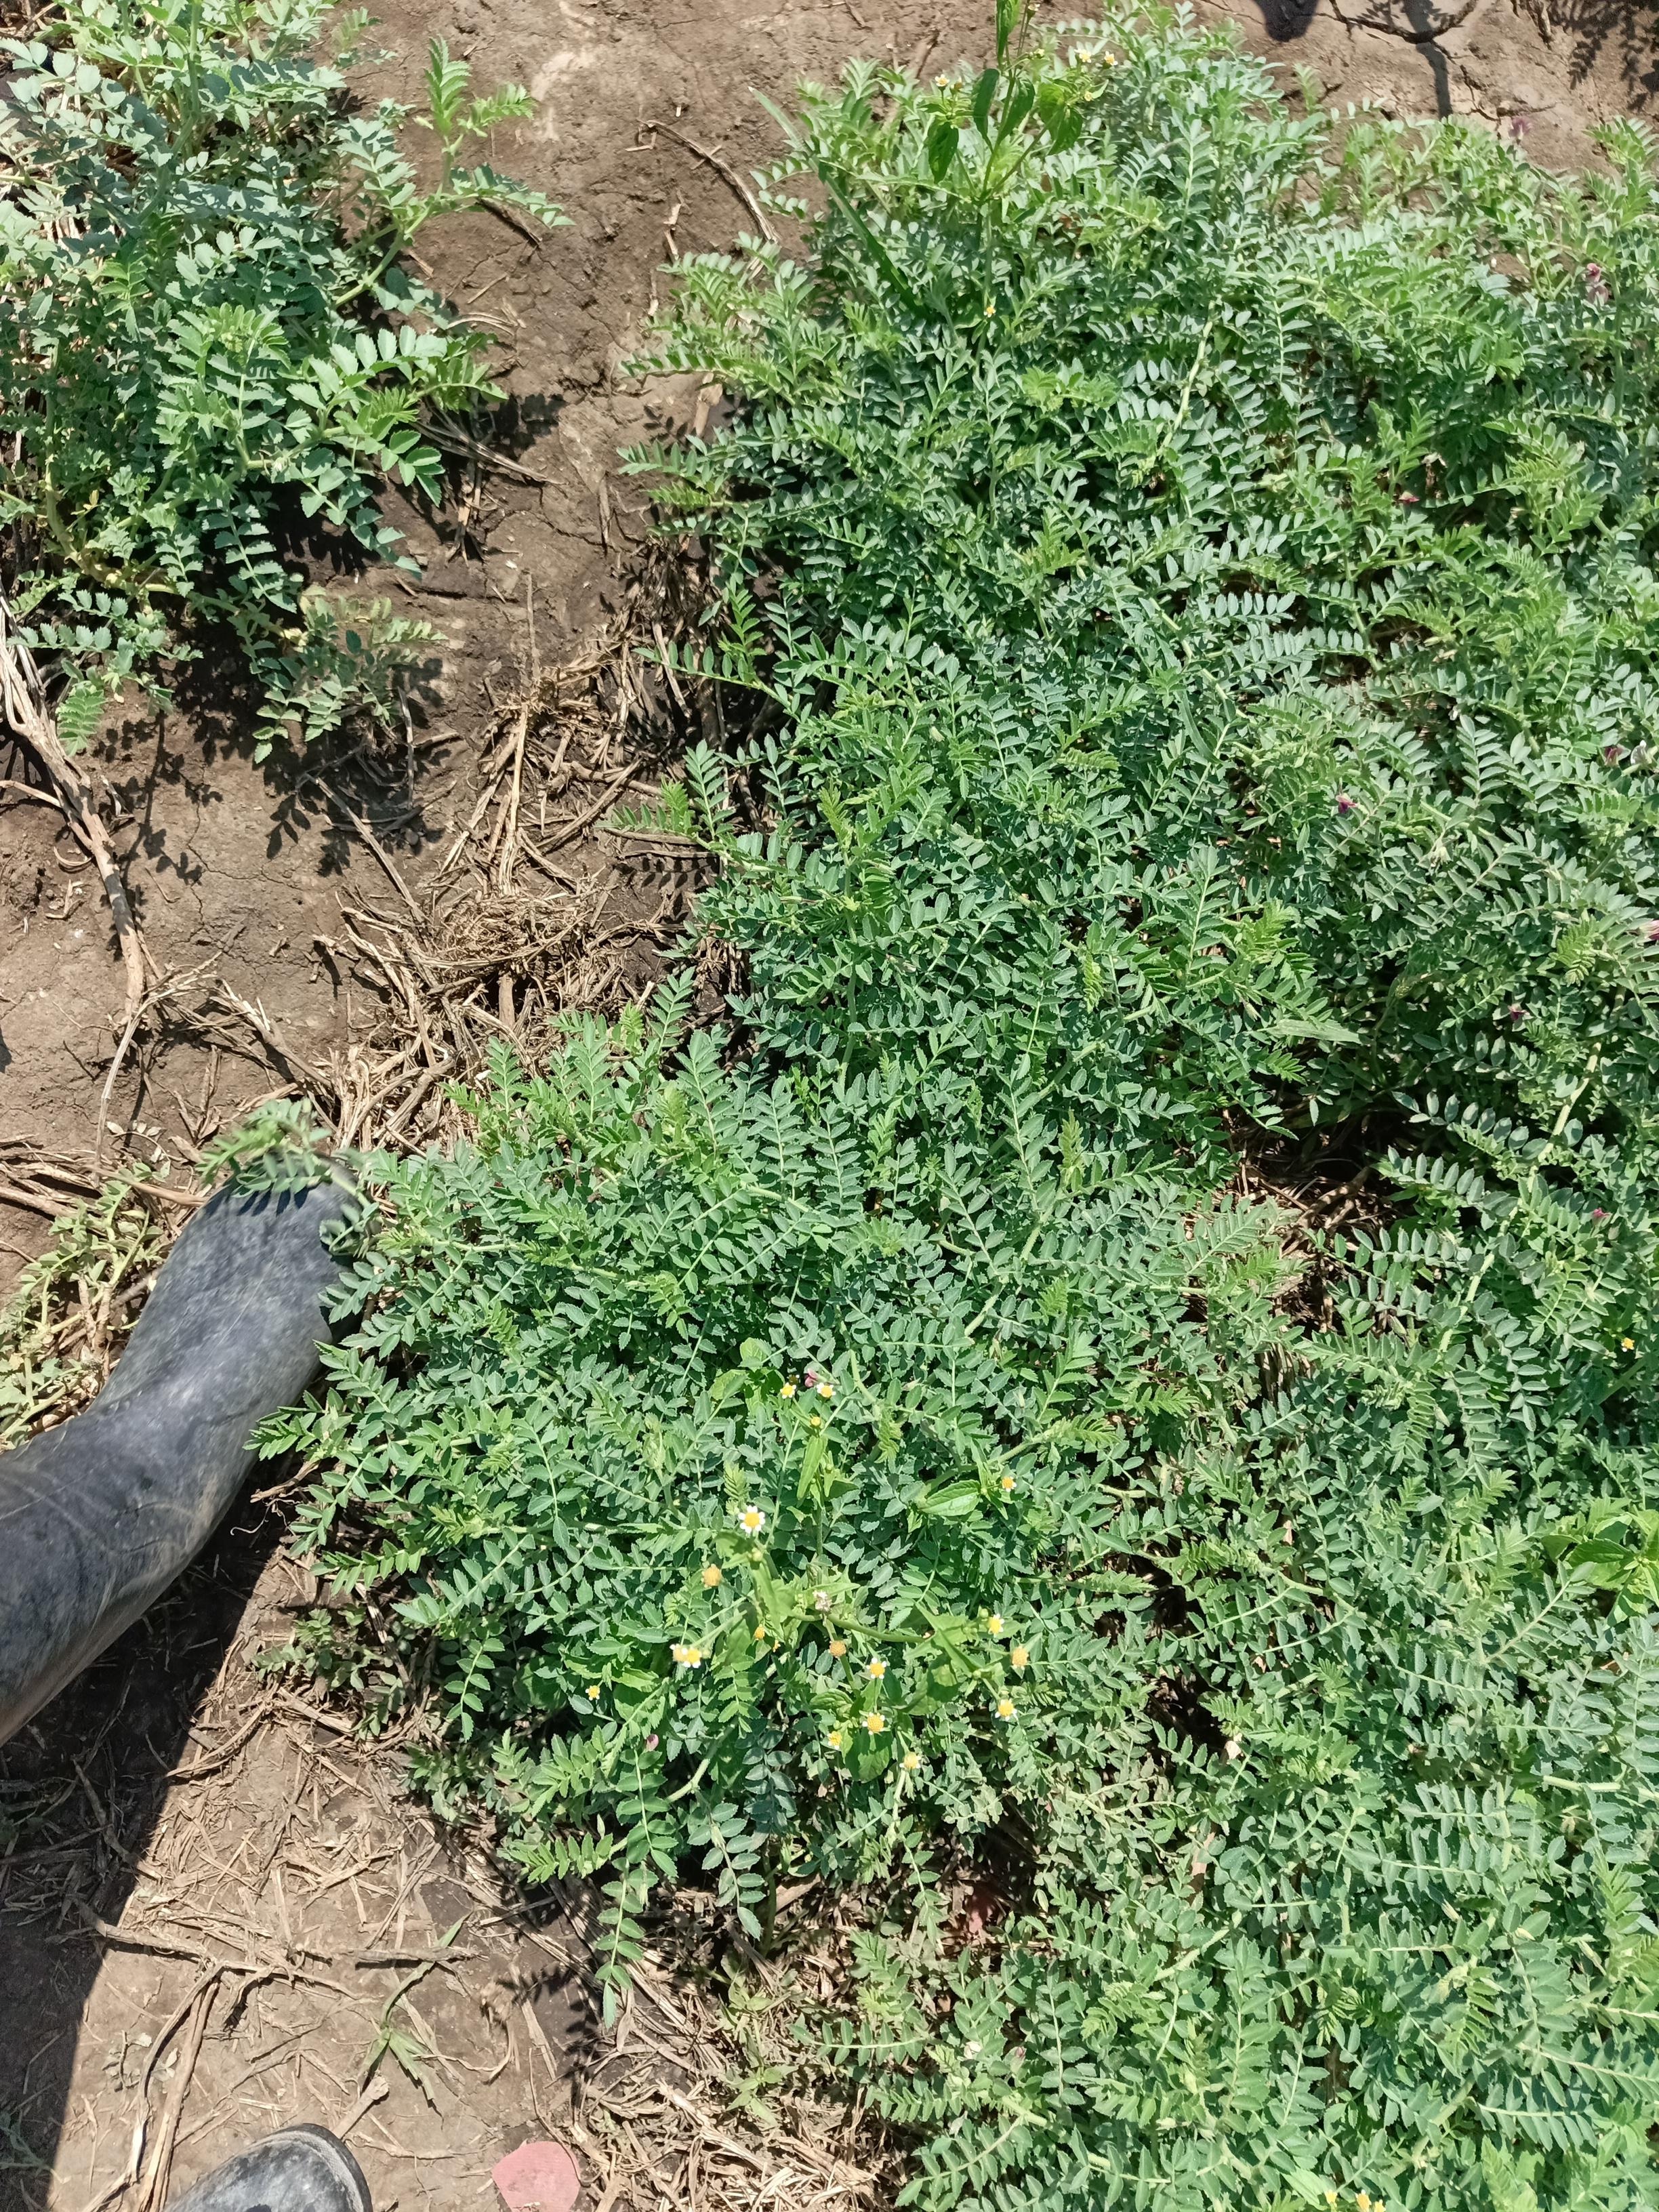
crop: chickpea
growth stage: development pod
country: Tanzania
